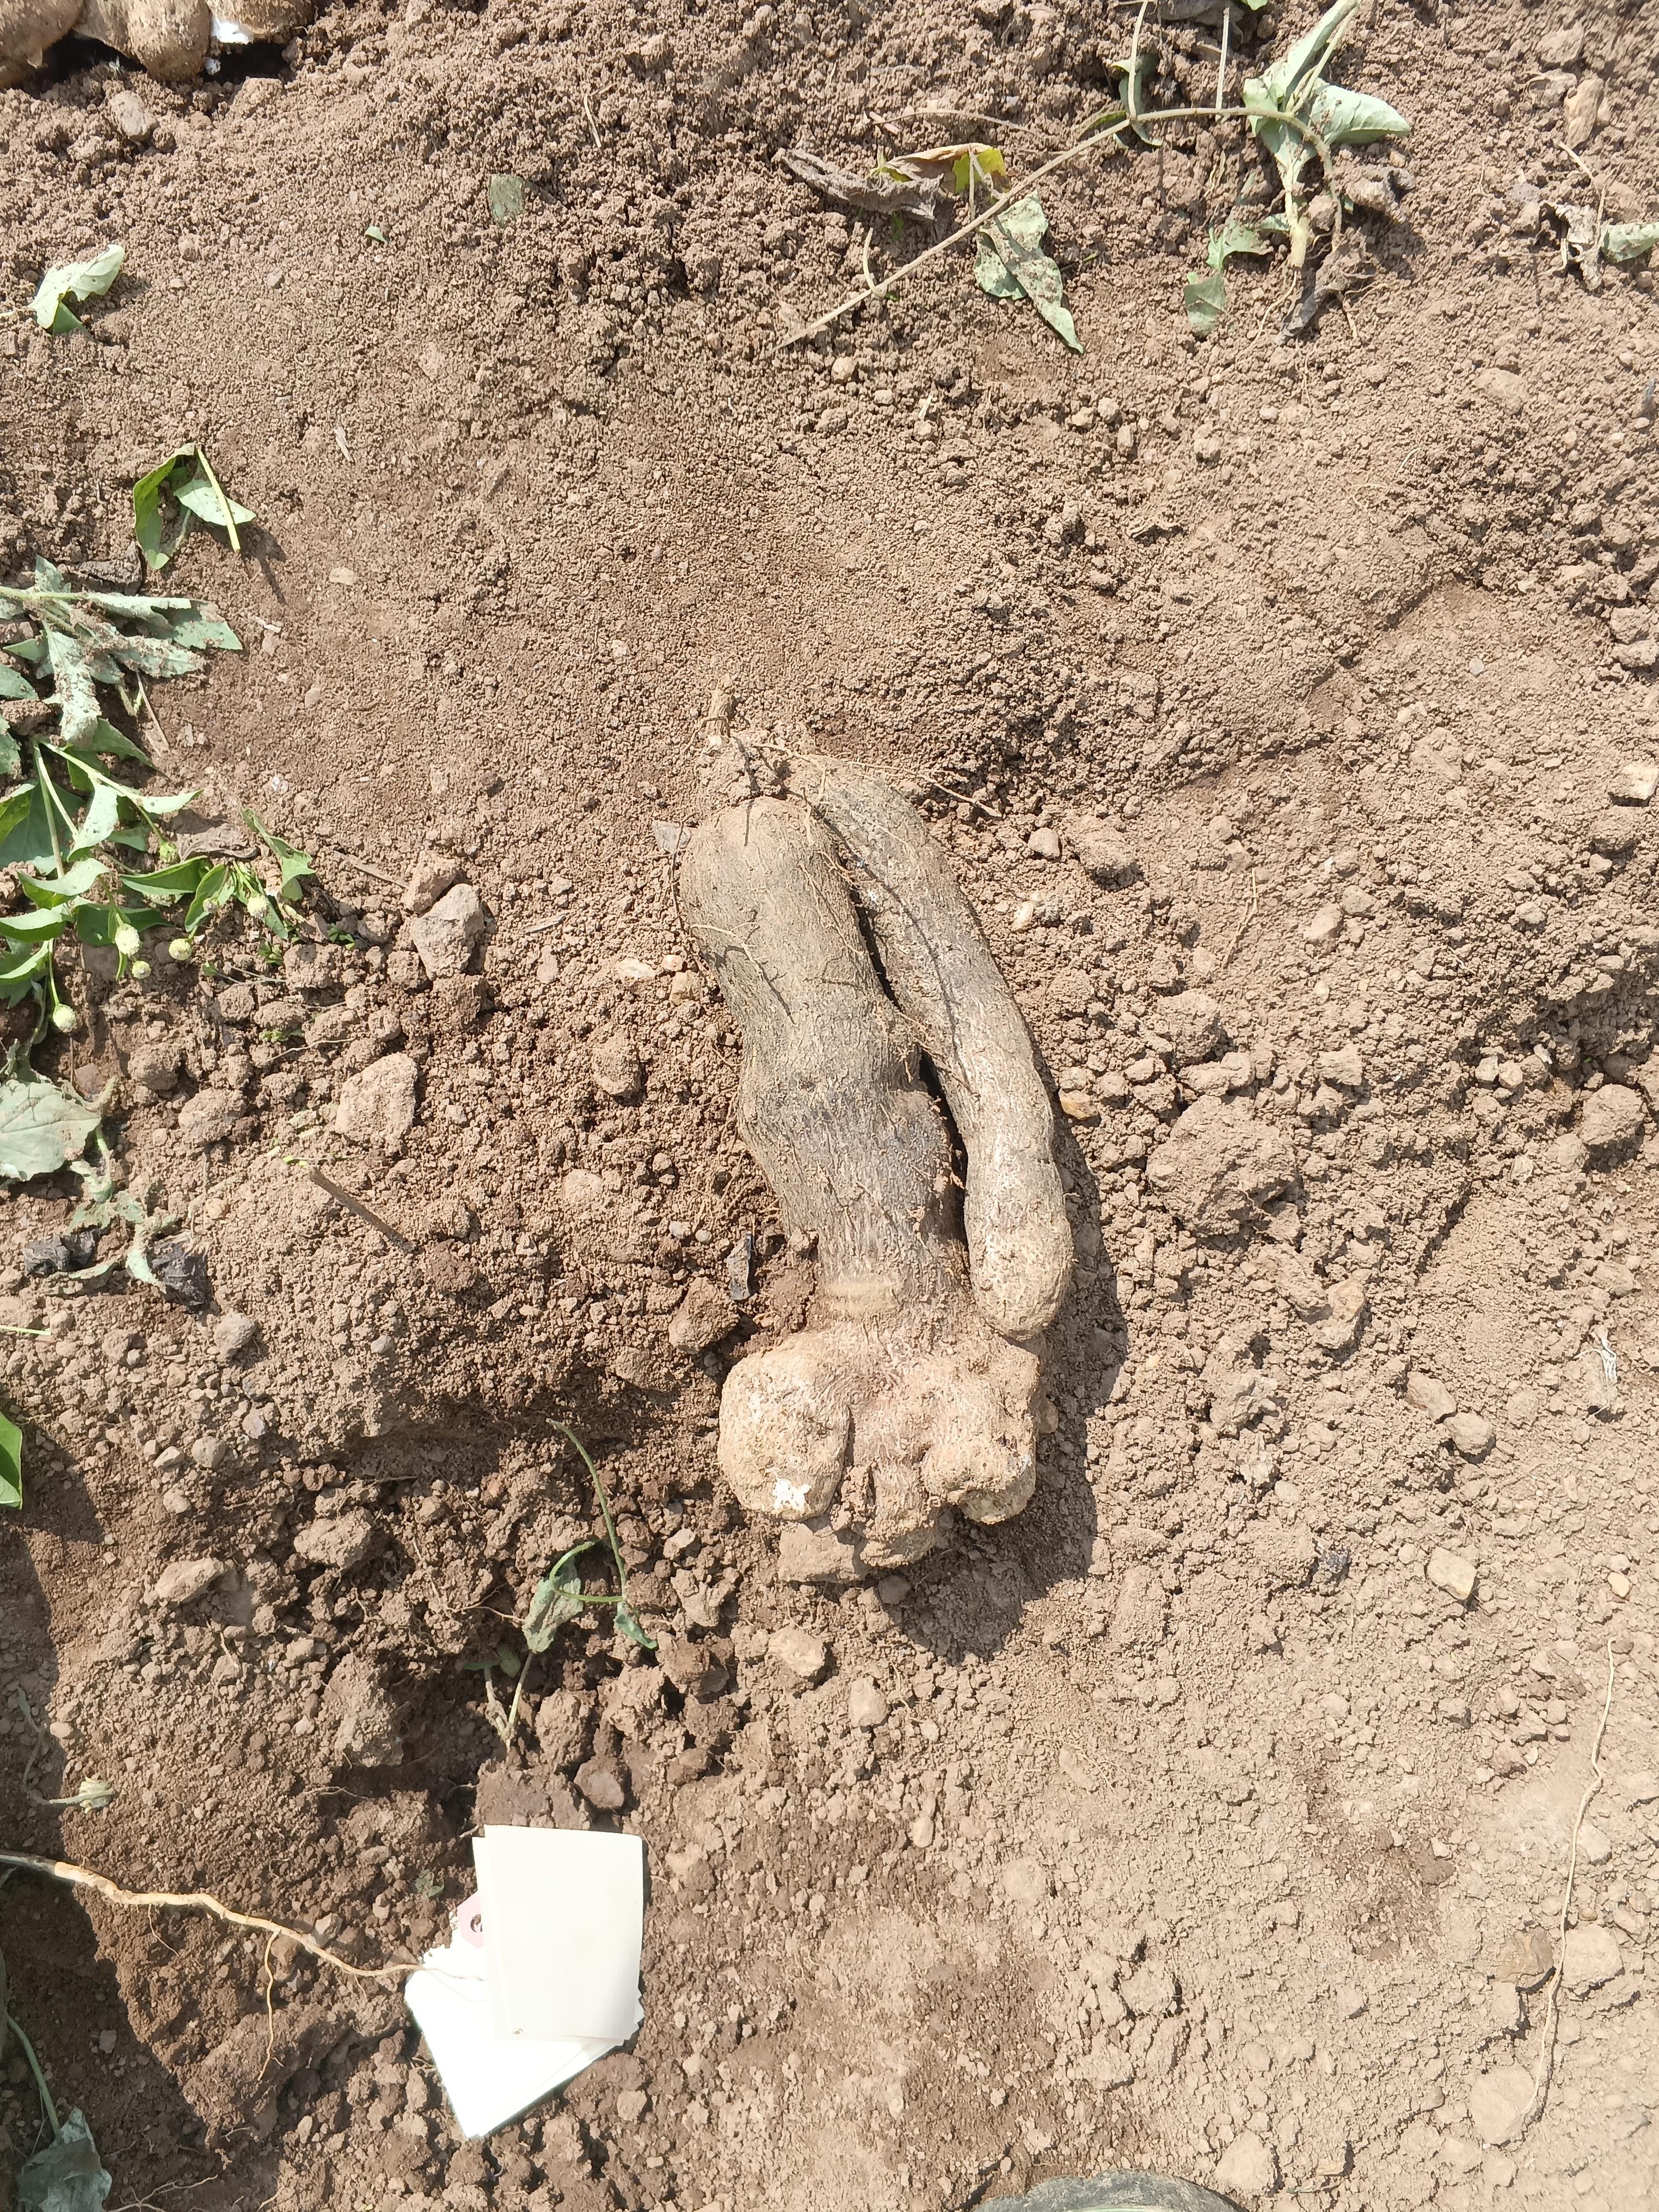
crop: yam
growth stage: harvest
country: Nigeria
